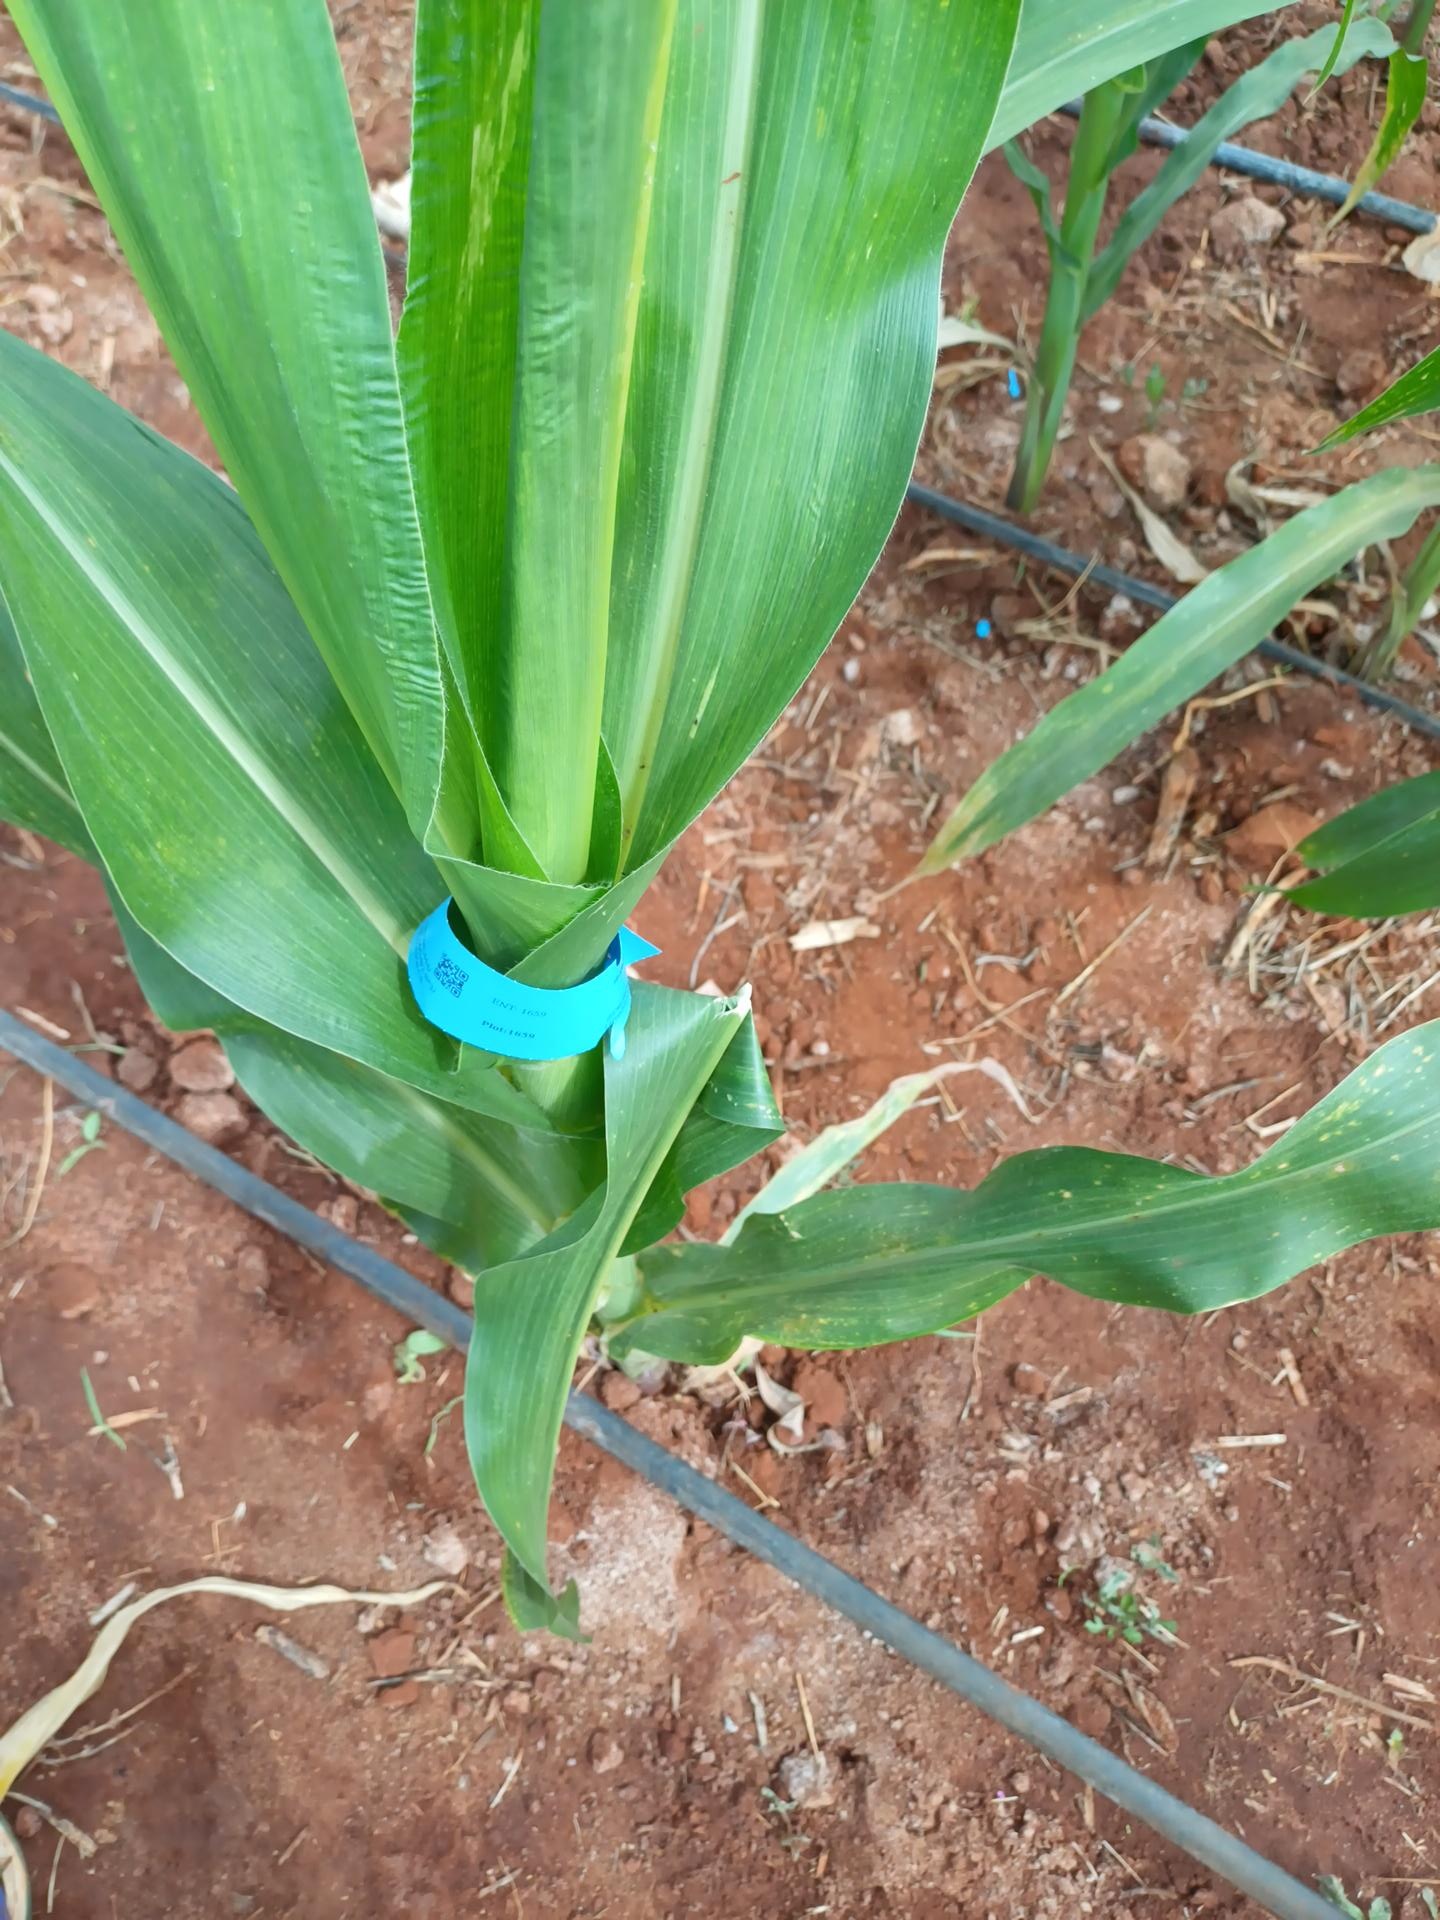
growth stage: vegetative
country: Kenya
